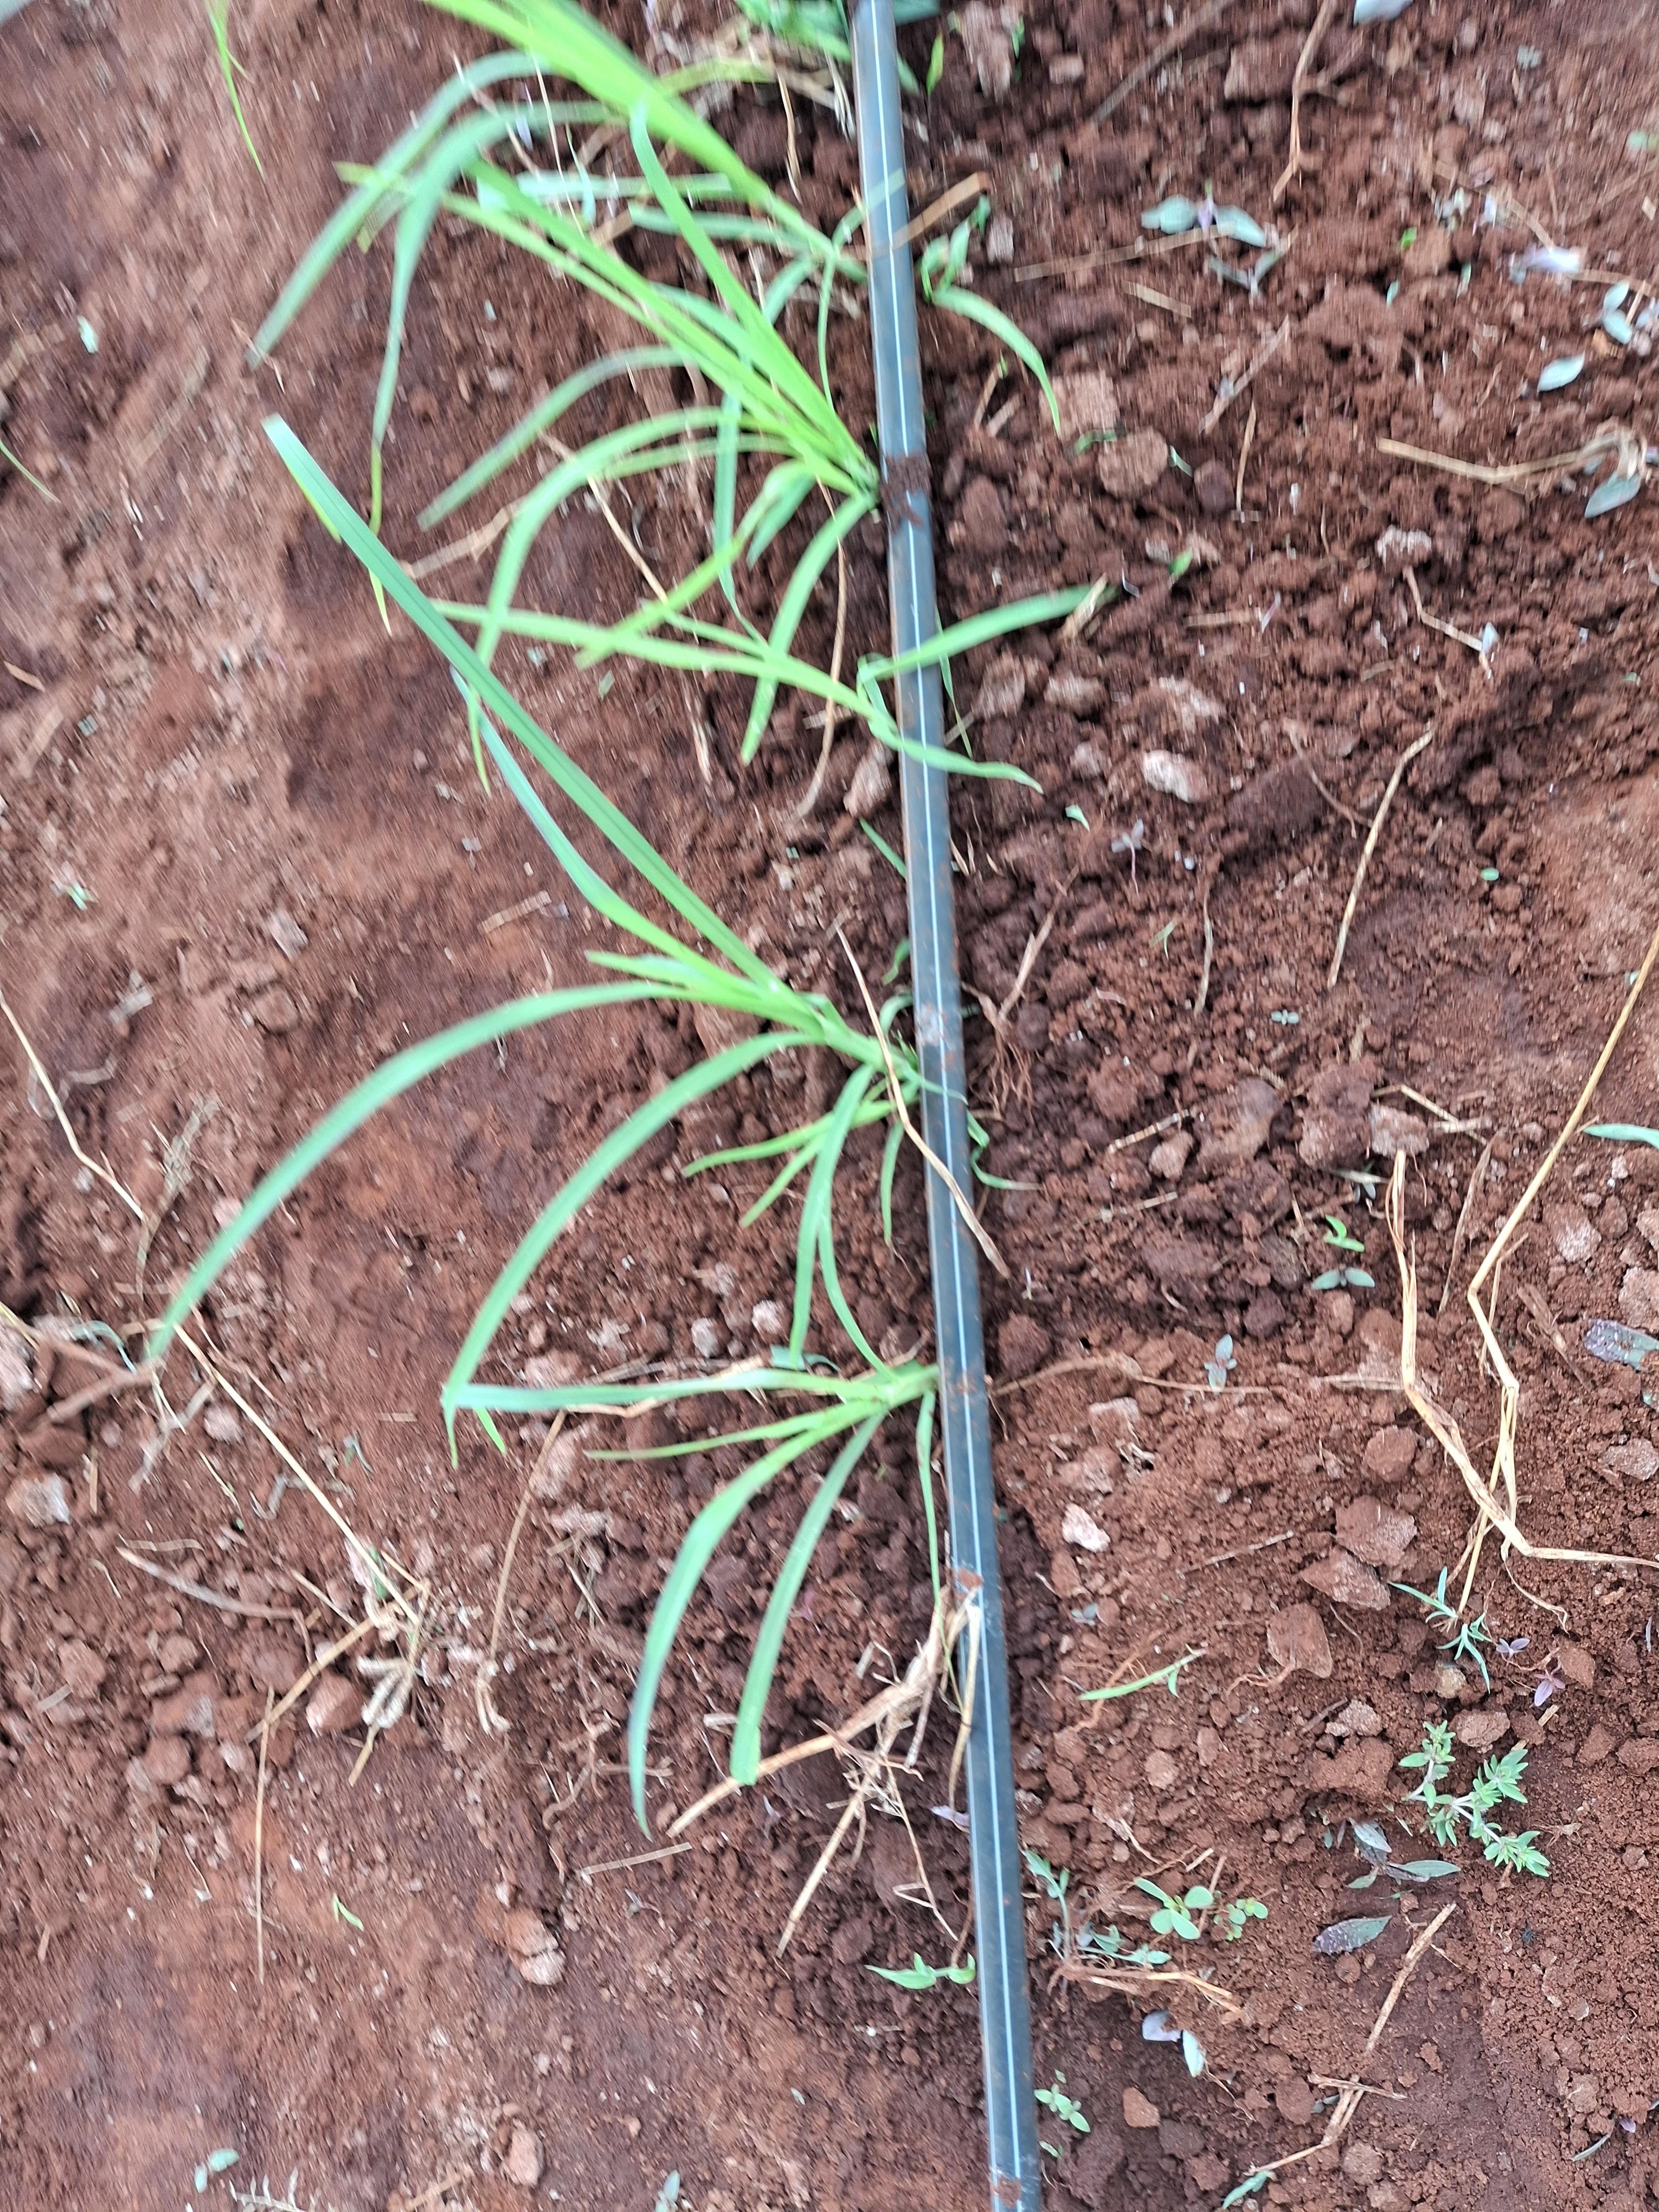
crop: finger millet
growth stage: vegetative
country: Kenya
